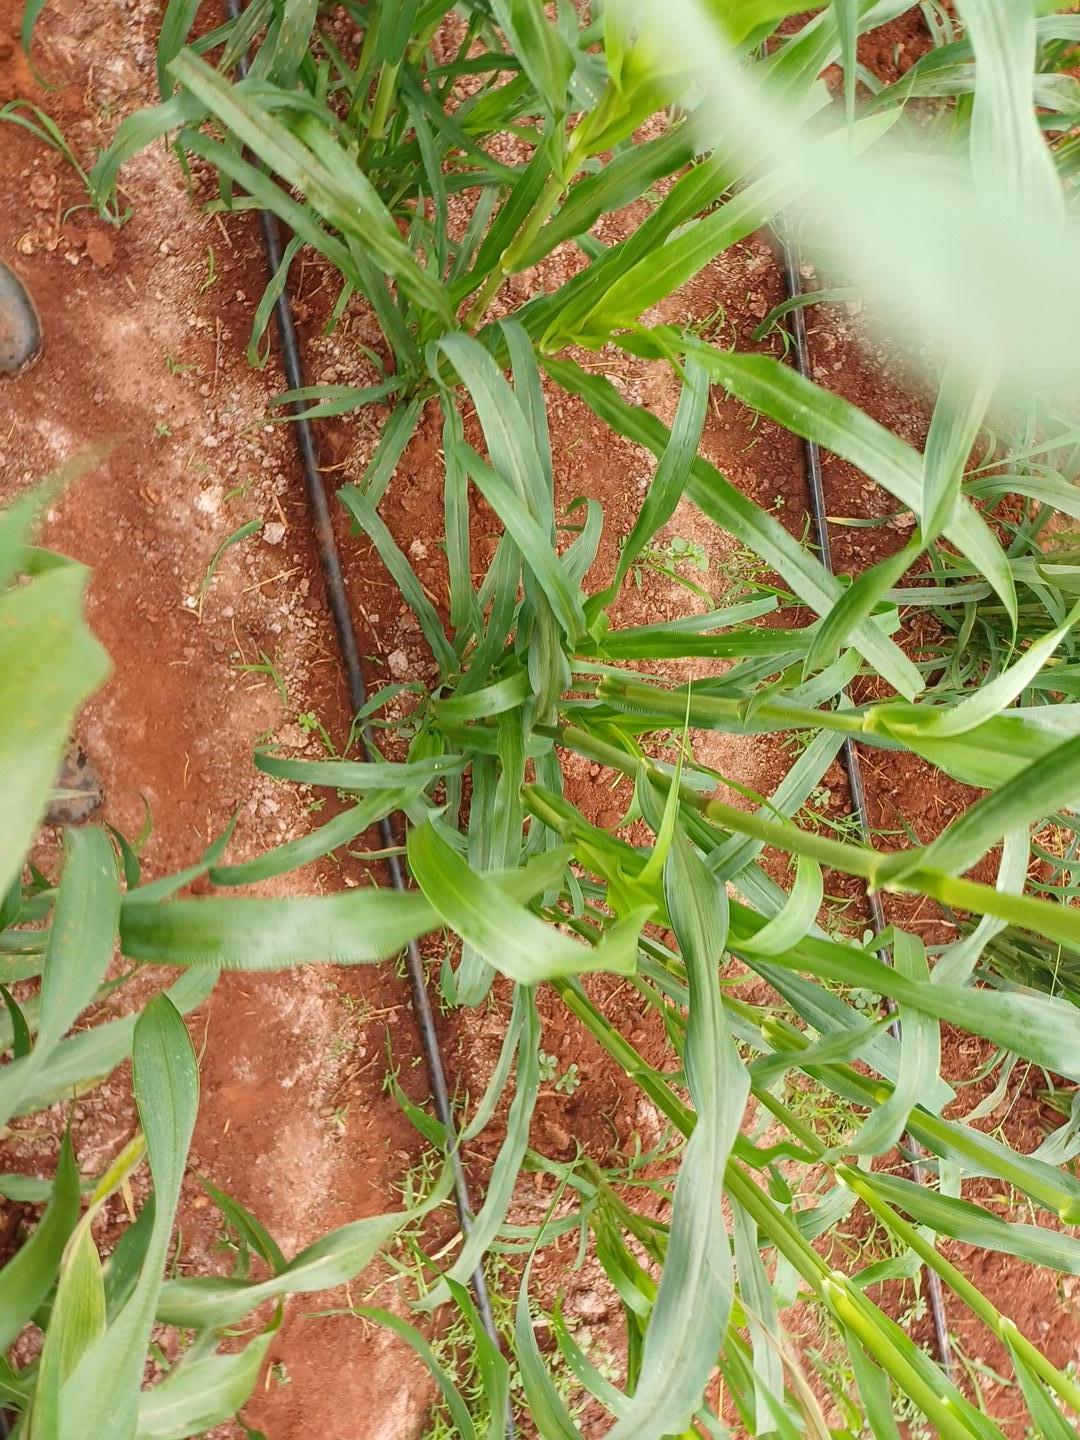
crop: pearl millet
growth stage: flowering
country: Kenya
